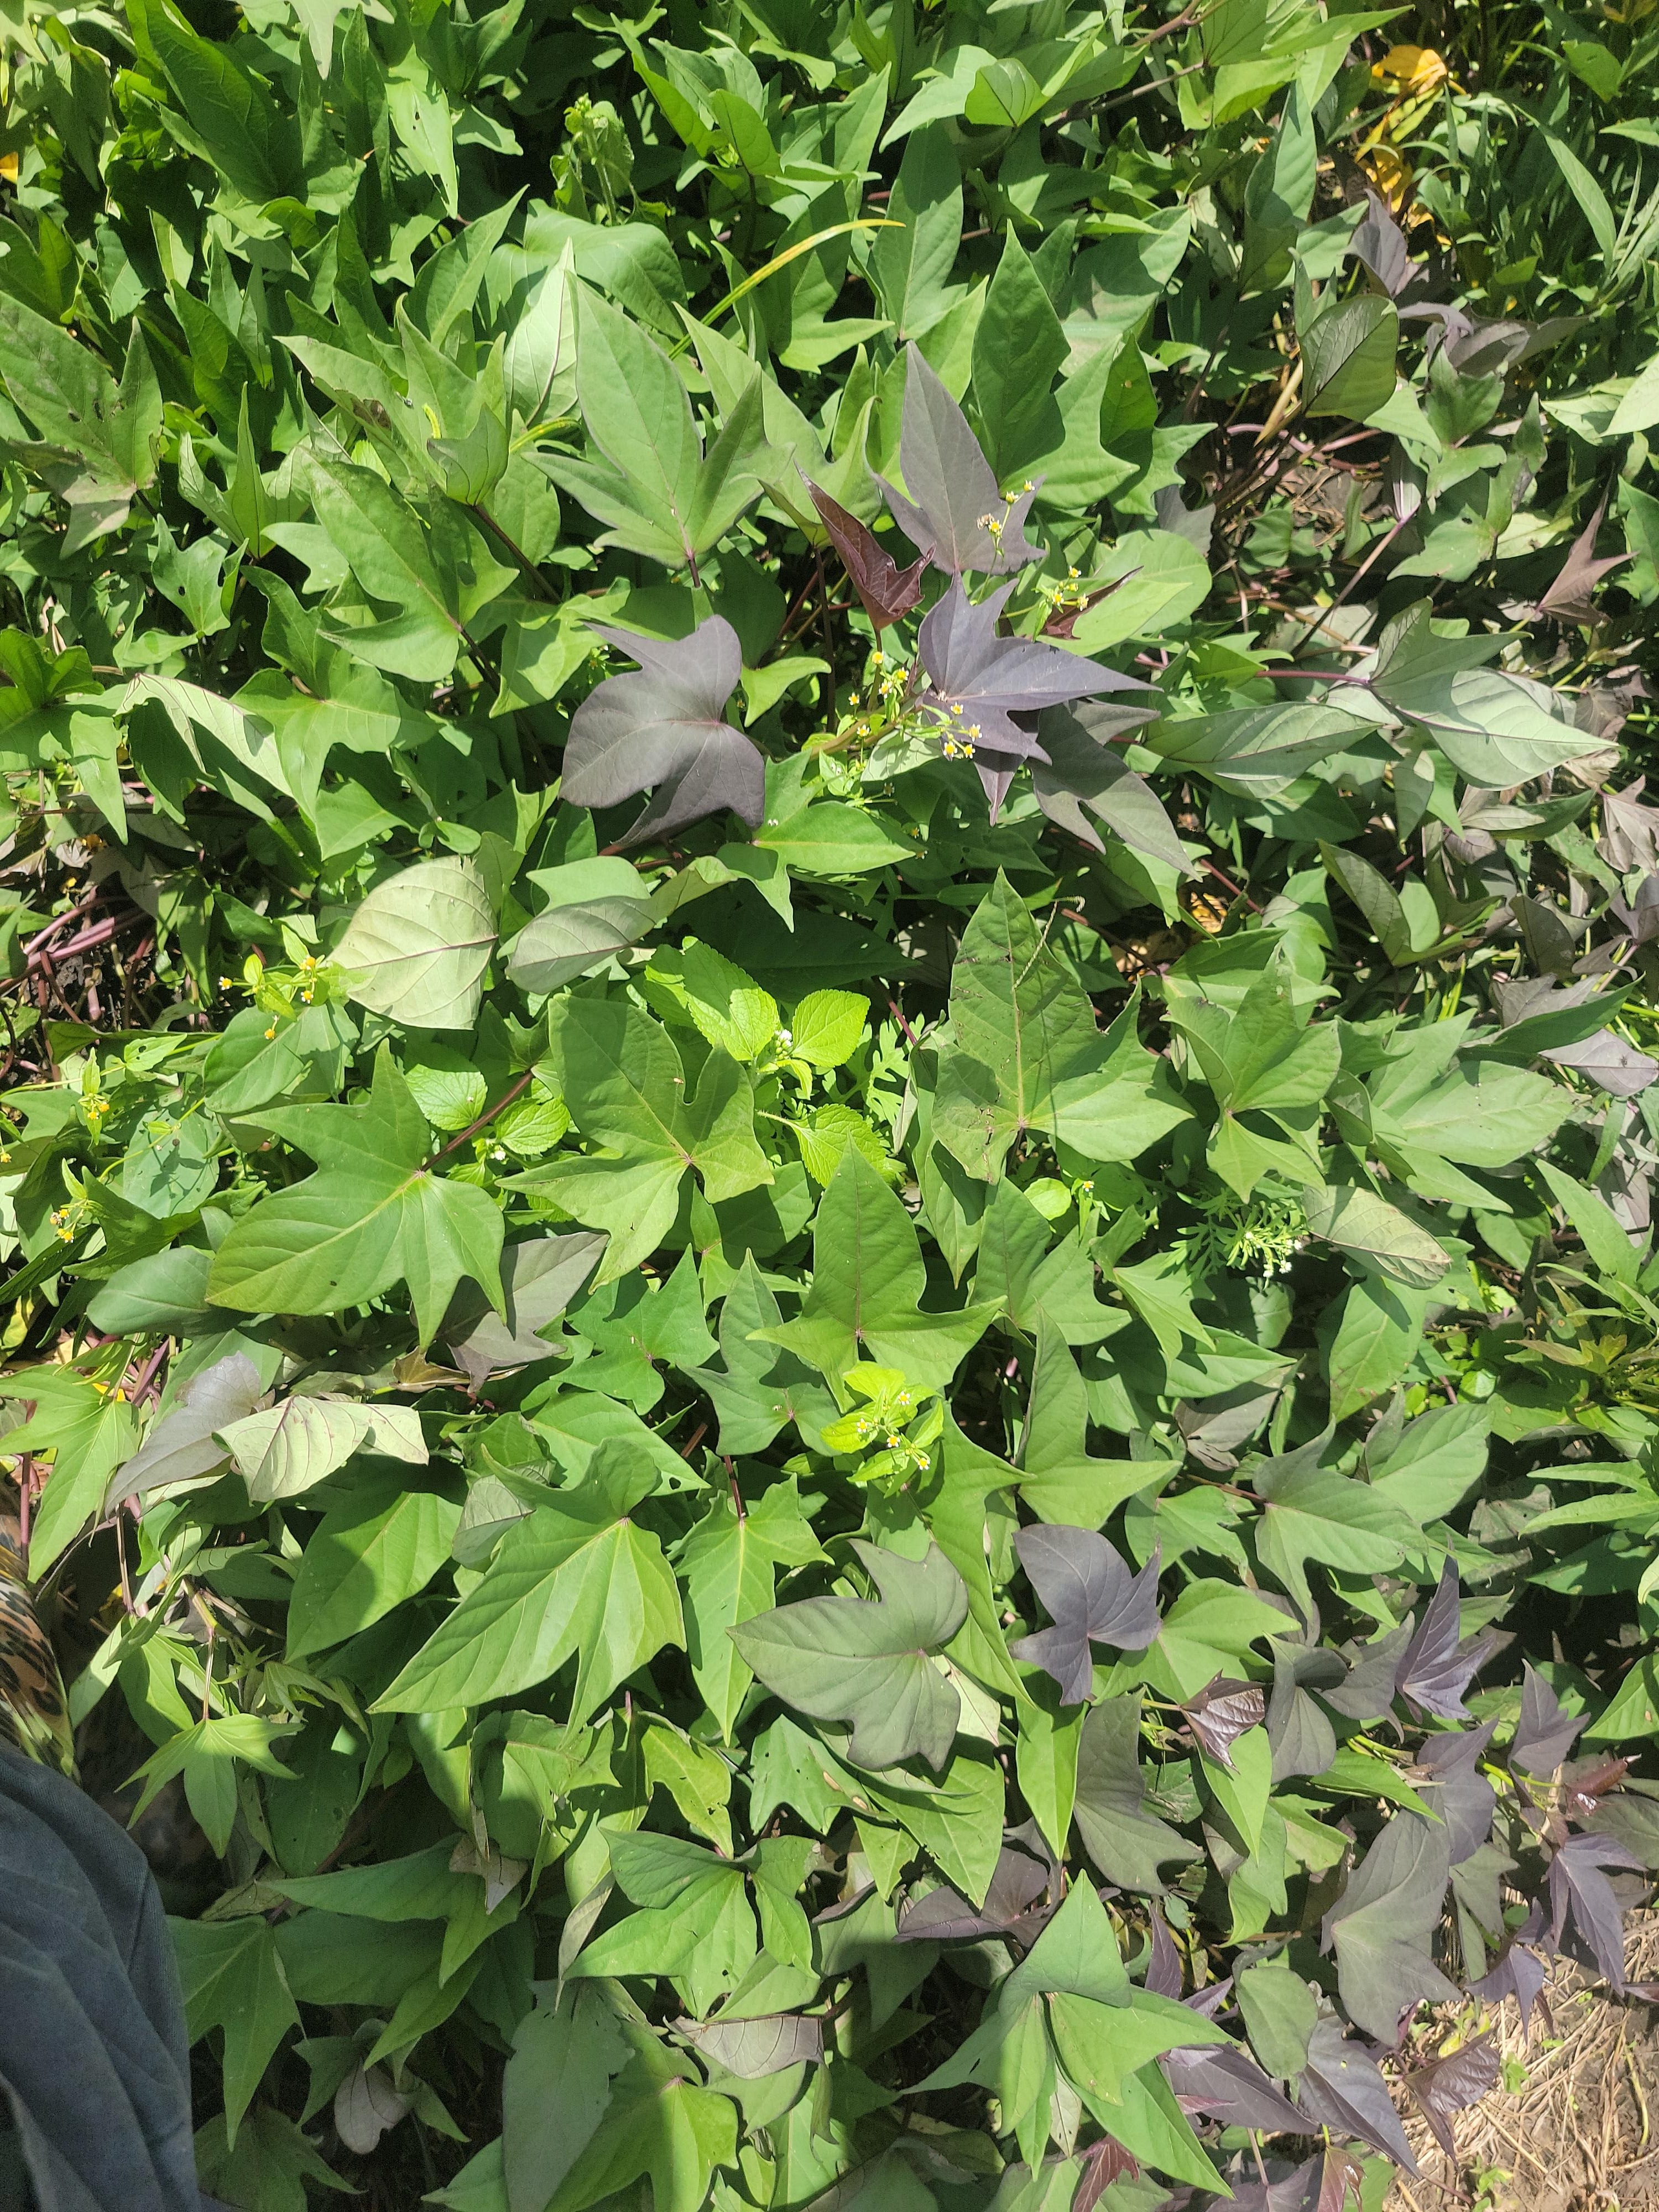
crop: sweet potato
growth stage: vegetative
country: Tanzania
